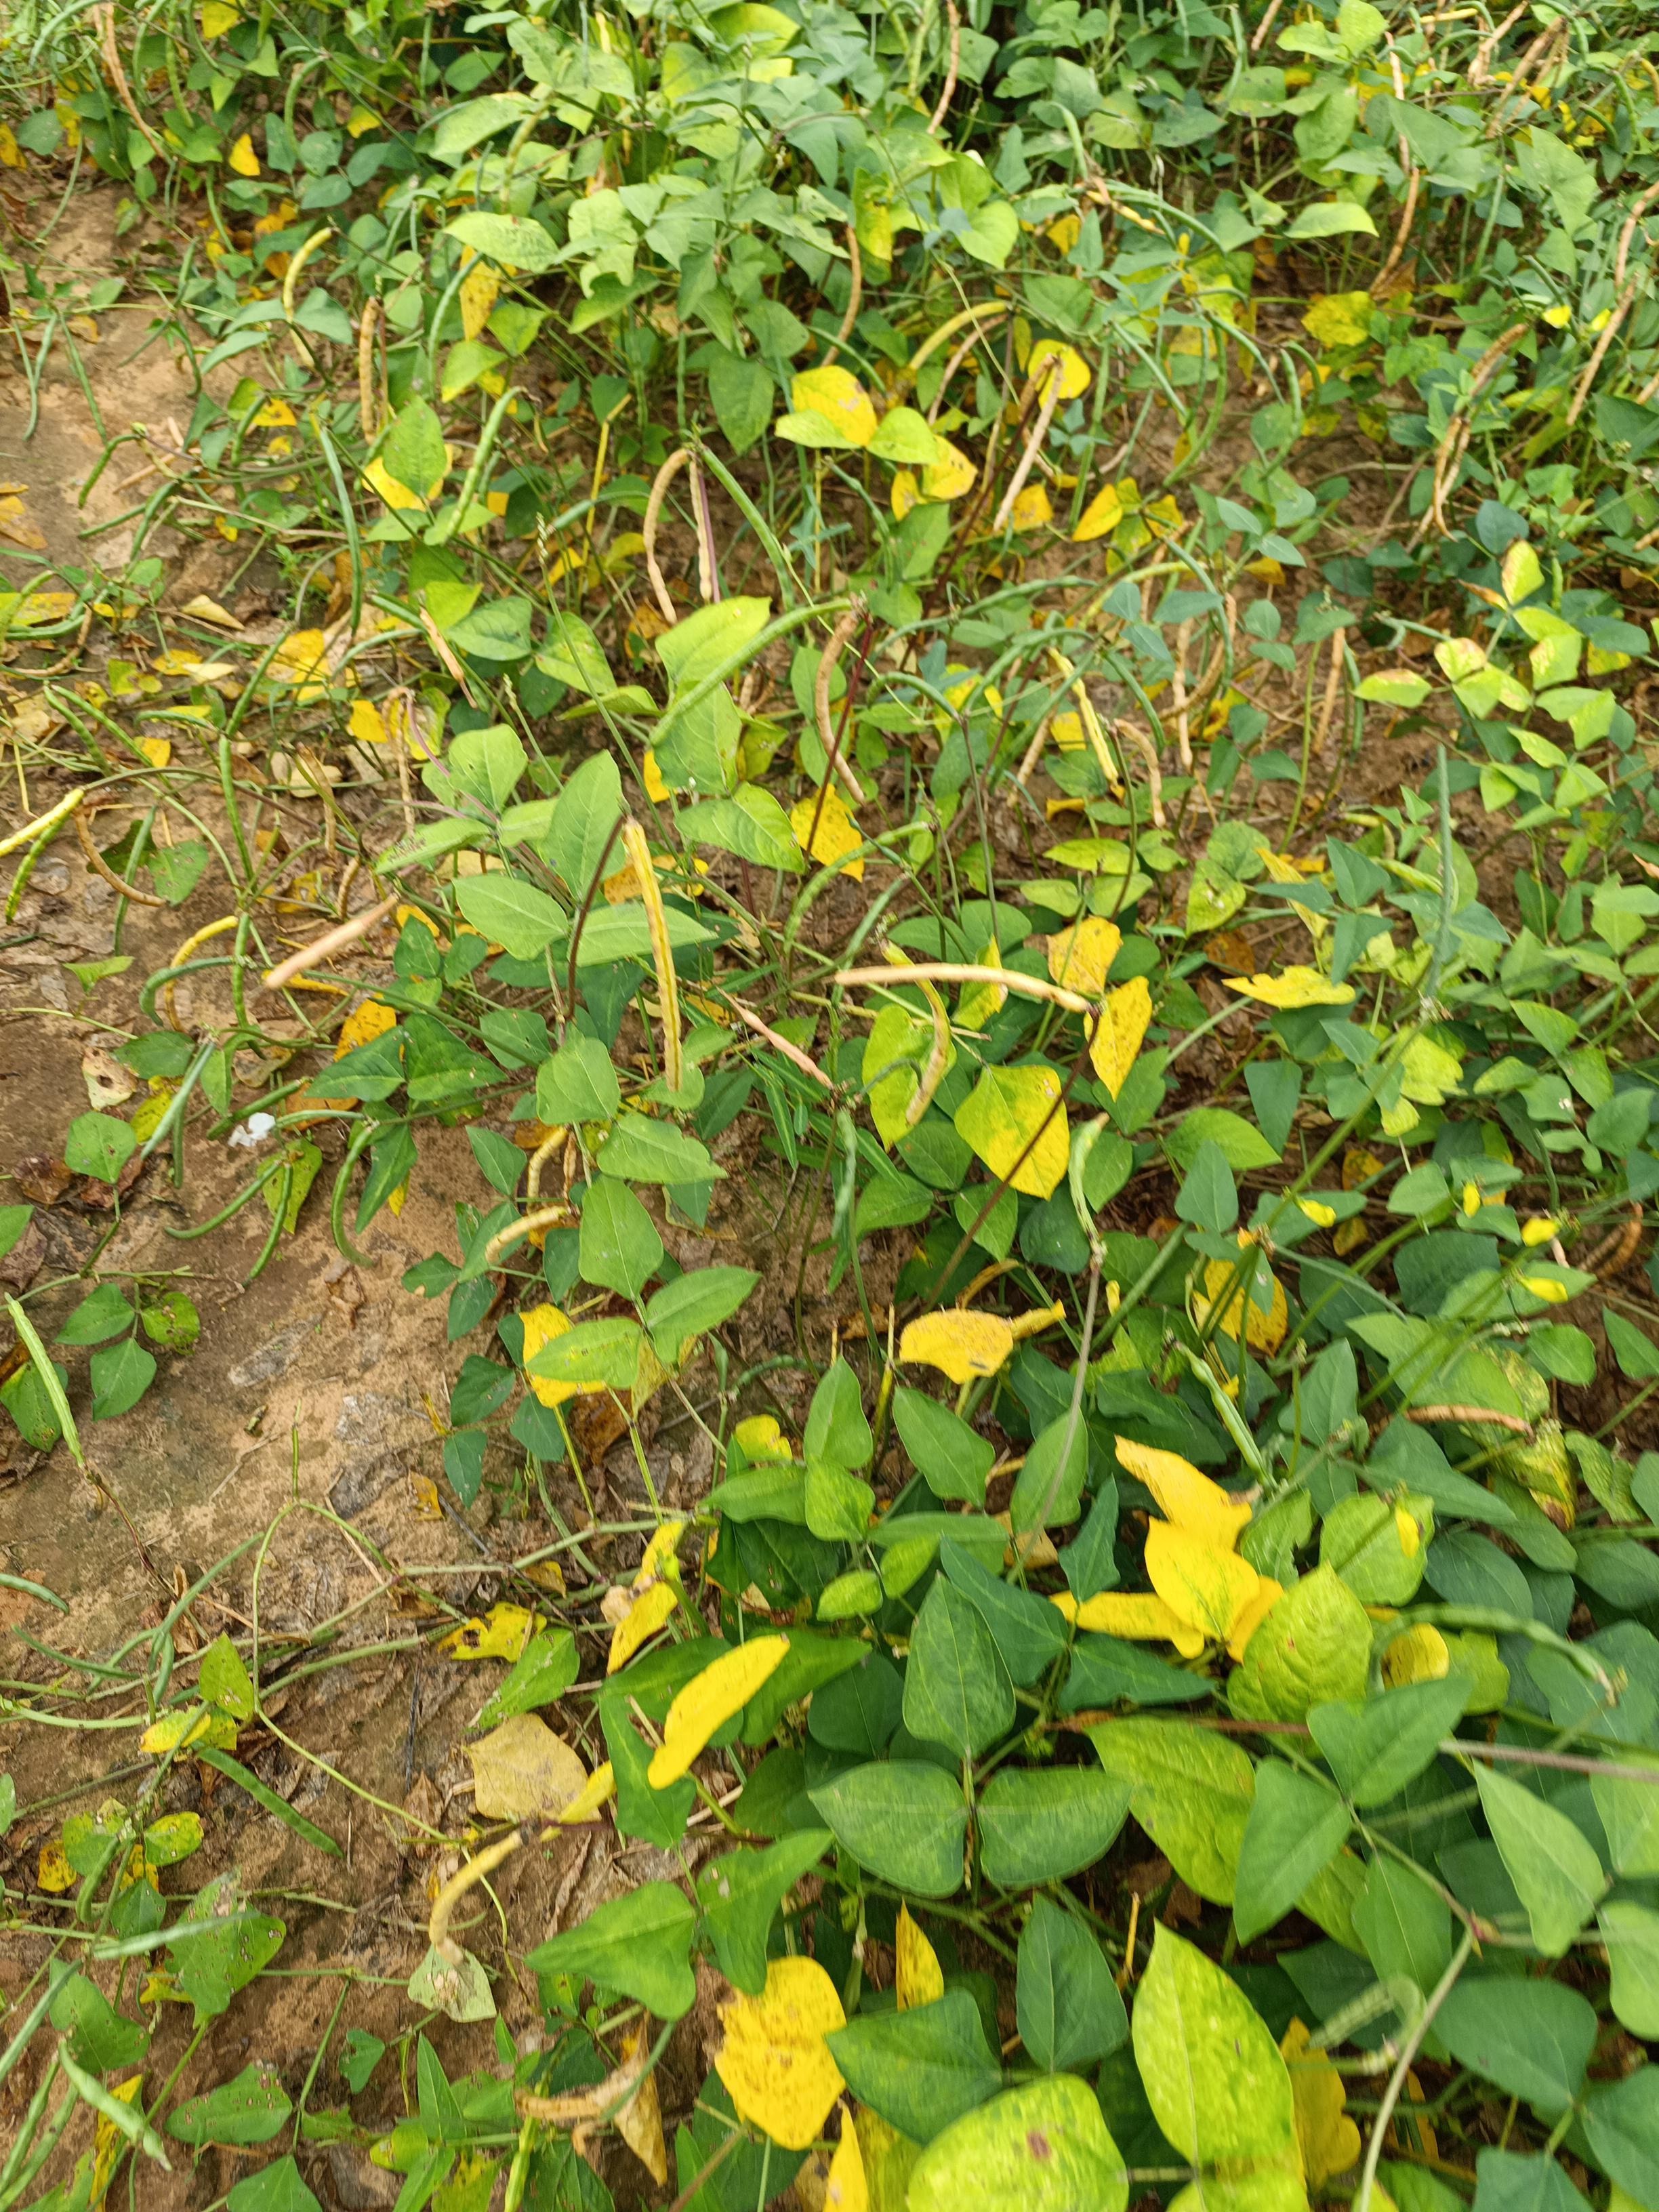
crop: cowpea
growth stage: maturity
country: Nigeria
